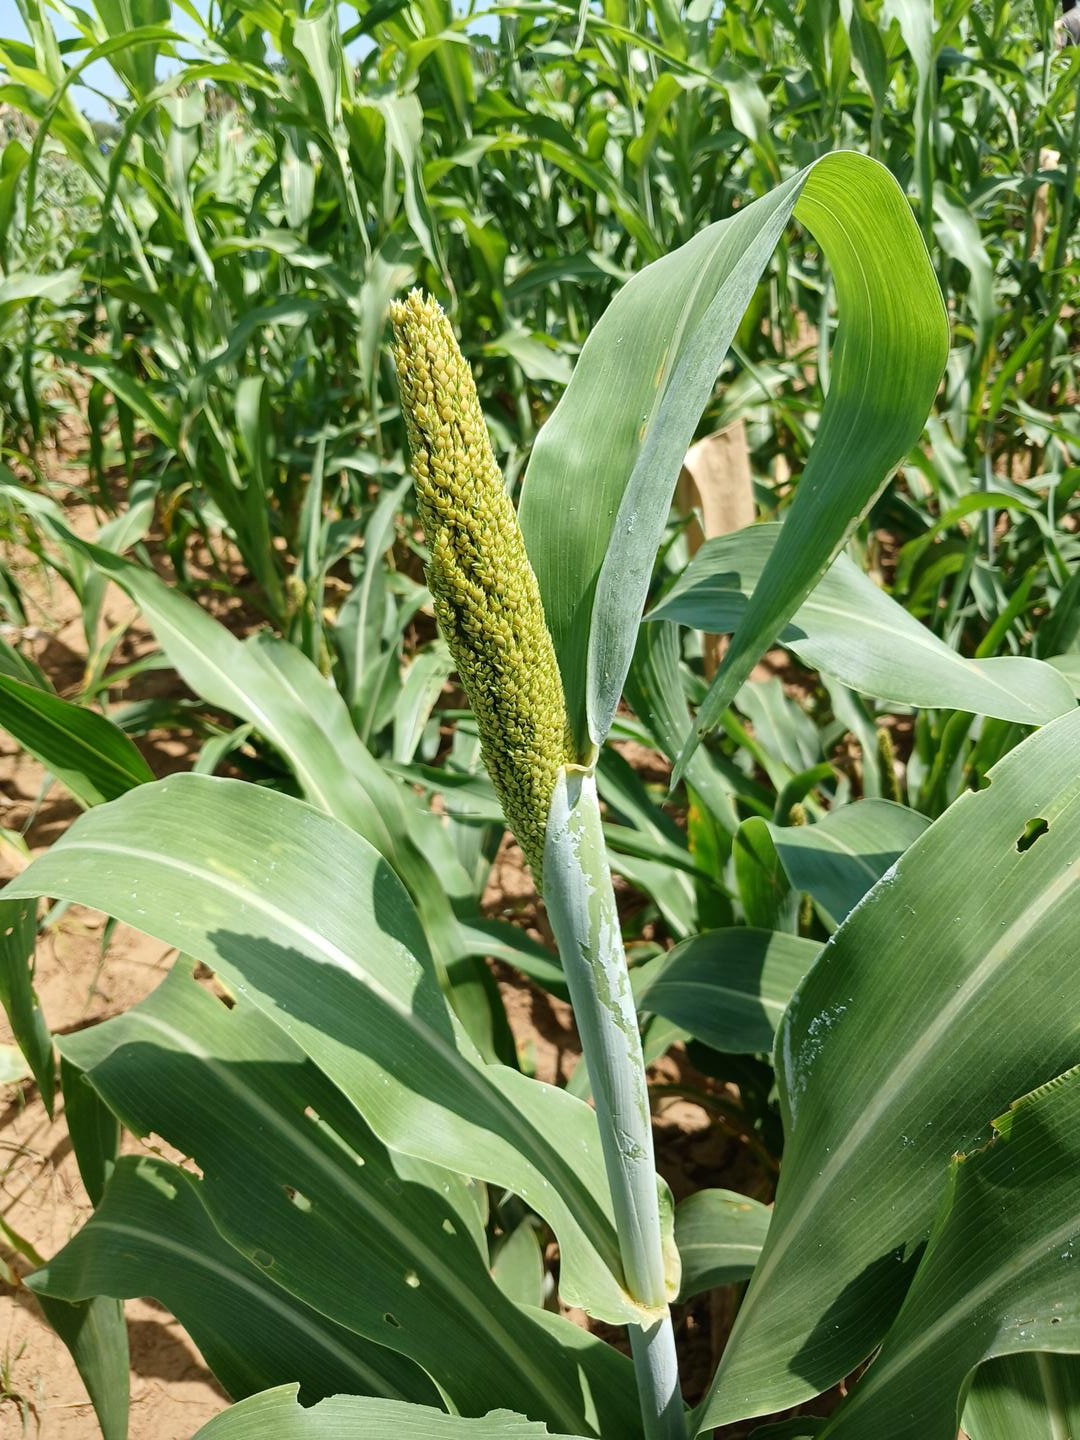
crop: sorghum
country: Senegal
